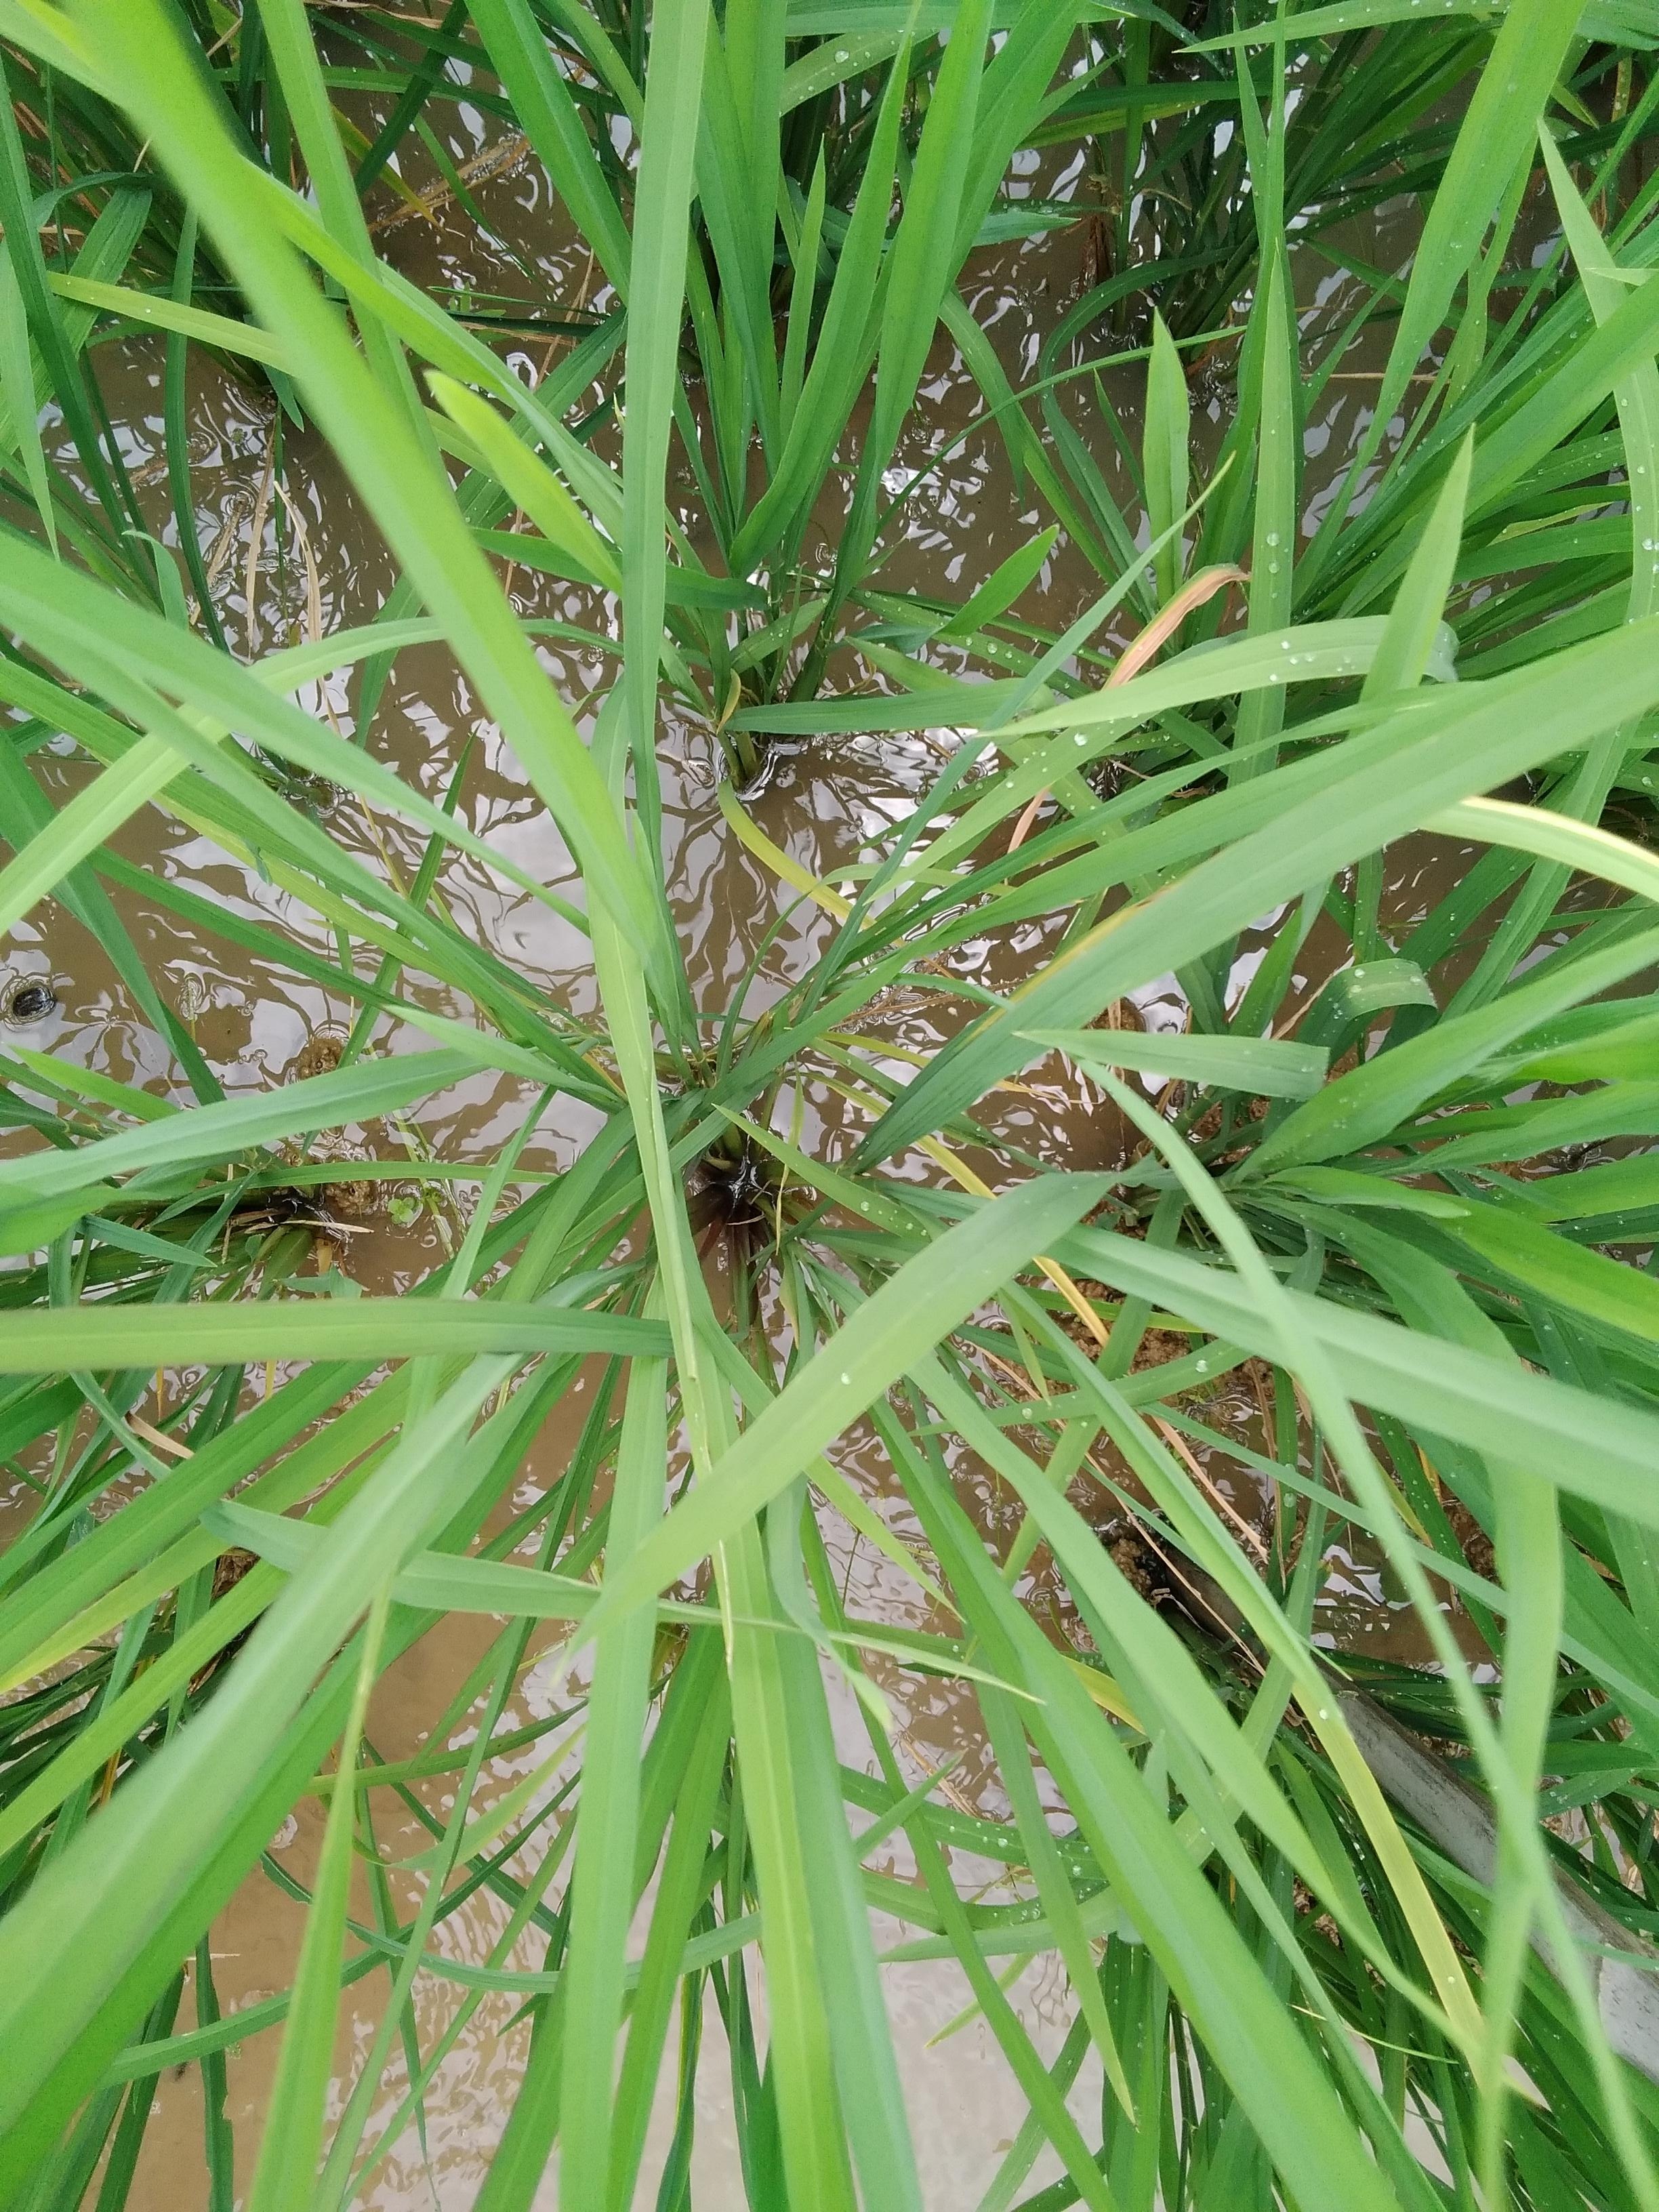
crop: rice
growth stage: vegetative
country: Nigeria
